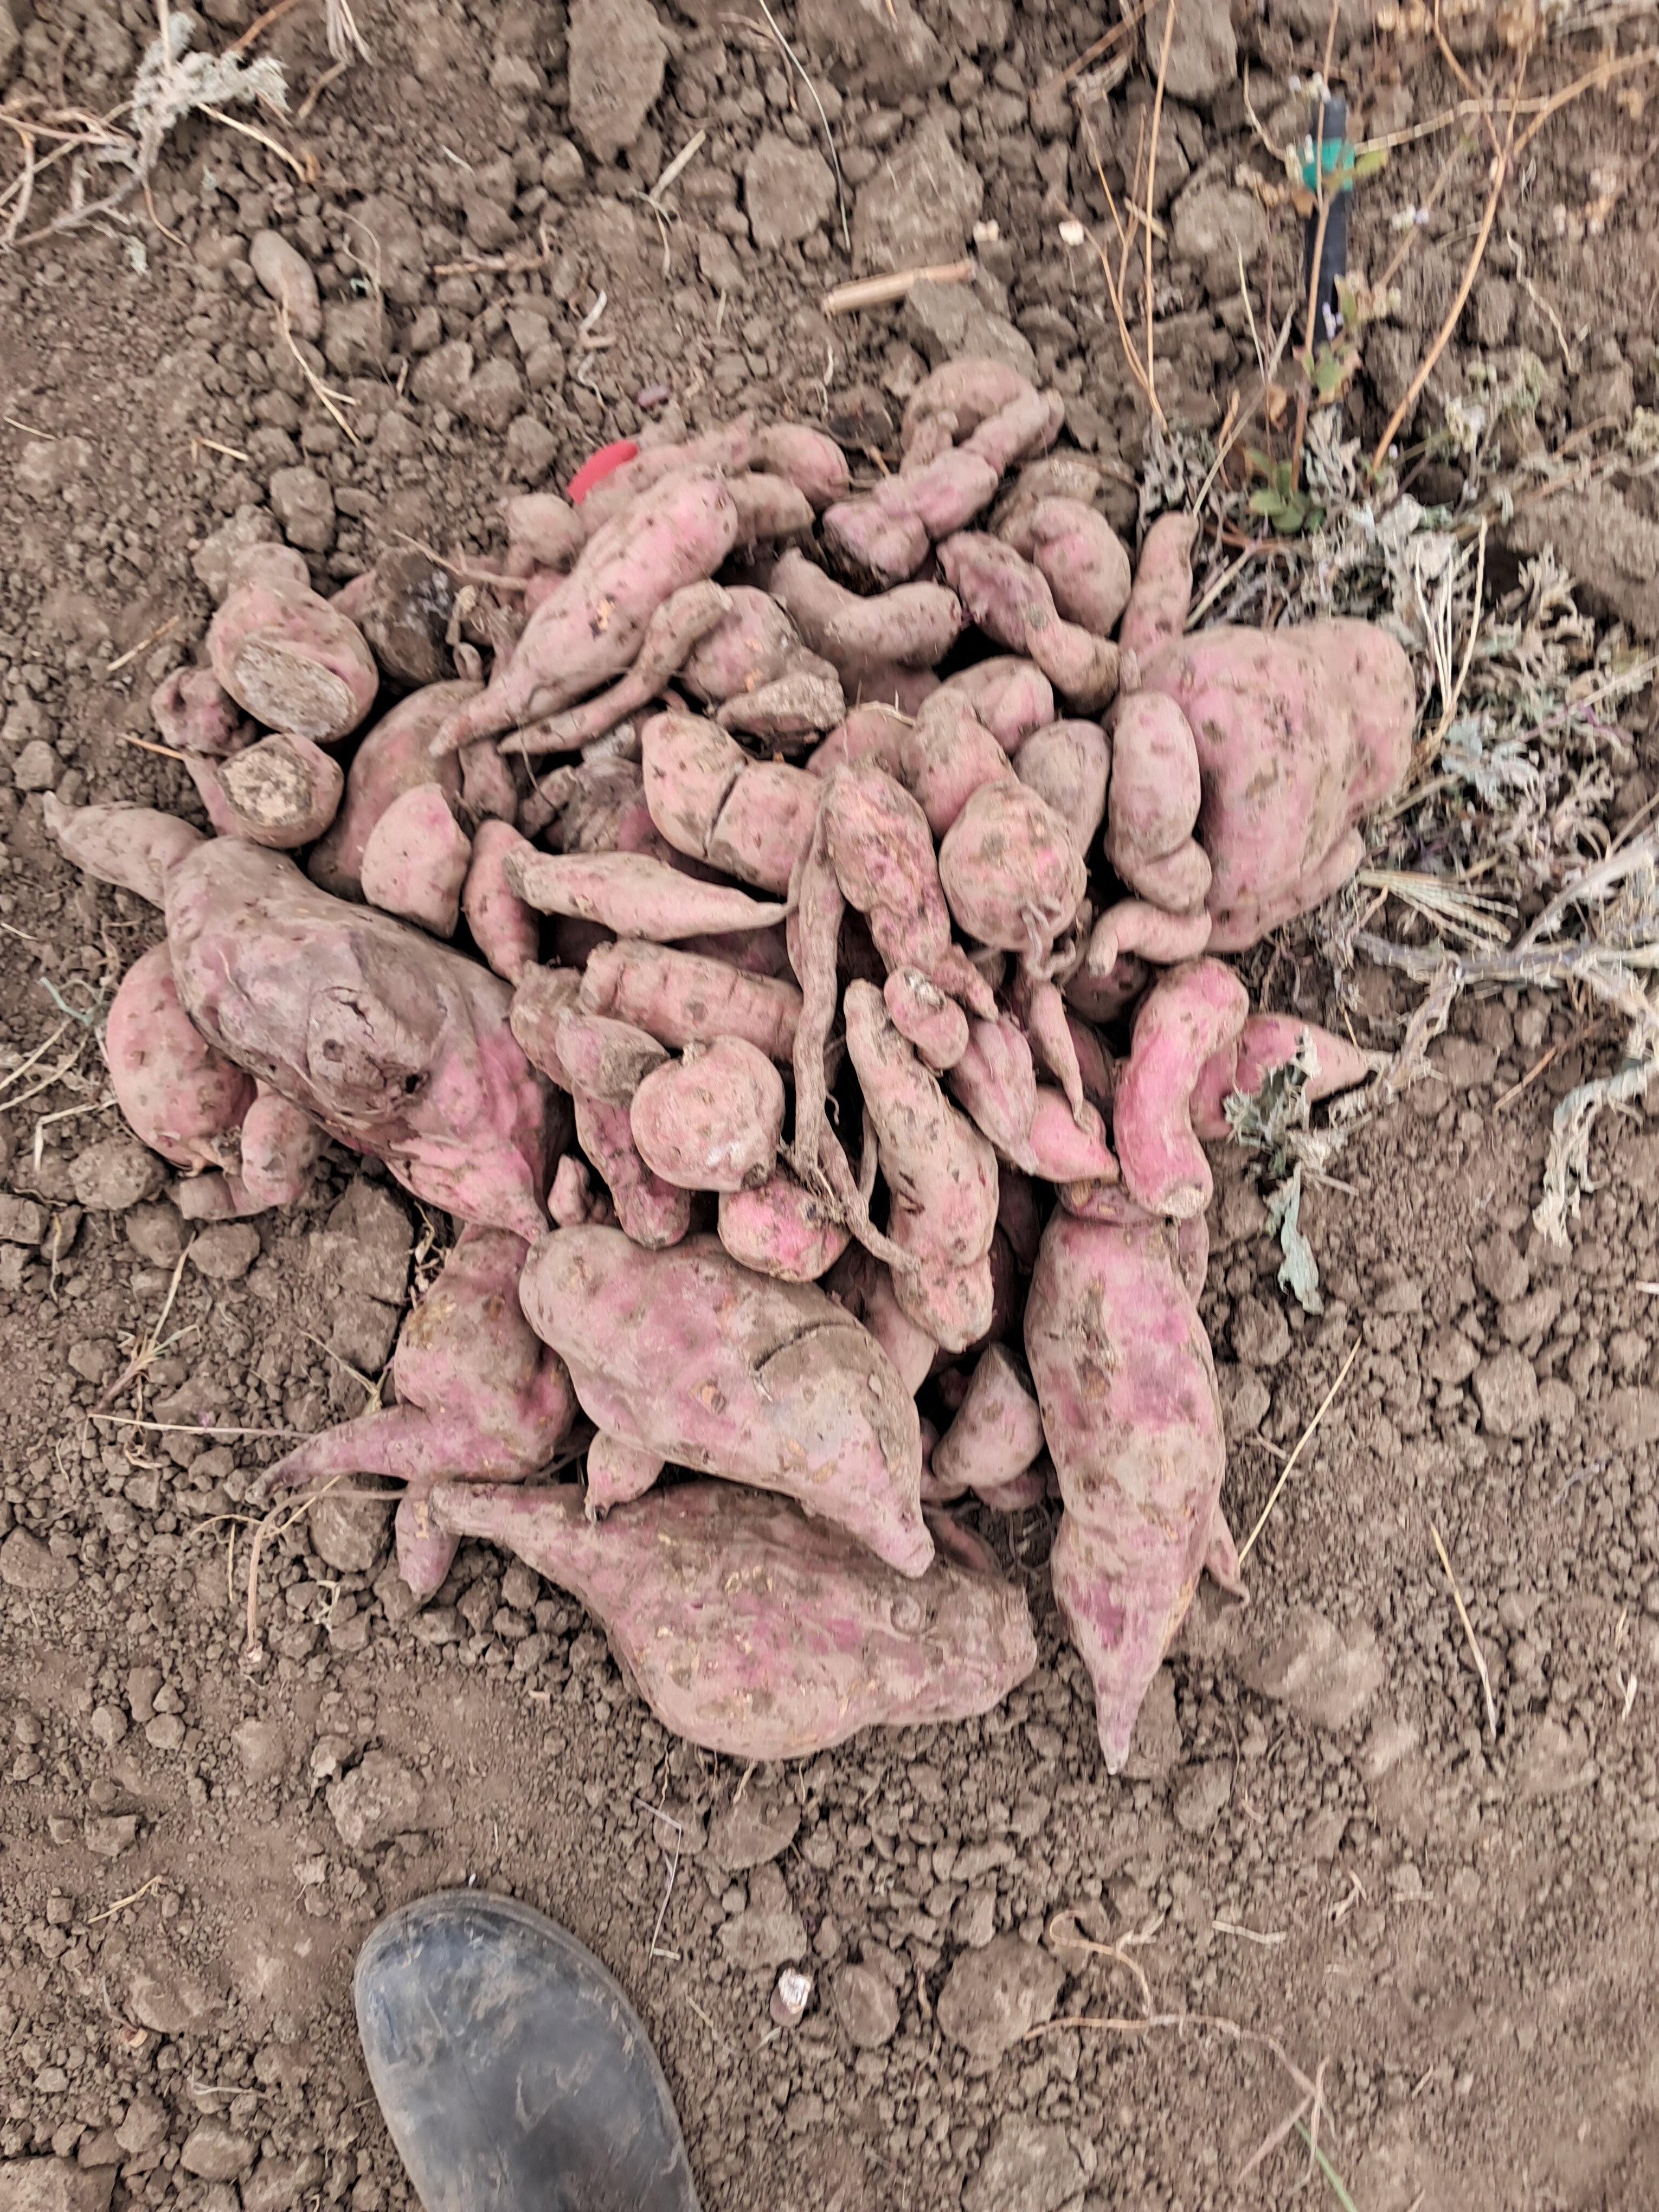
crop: sweet potato
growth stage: harvest maturity
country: Tanzania
